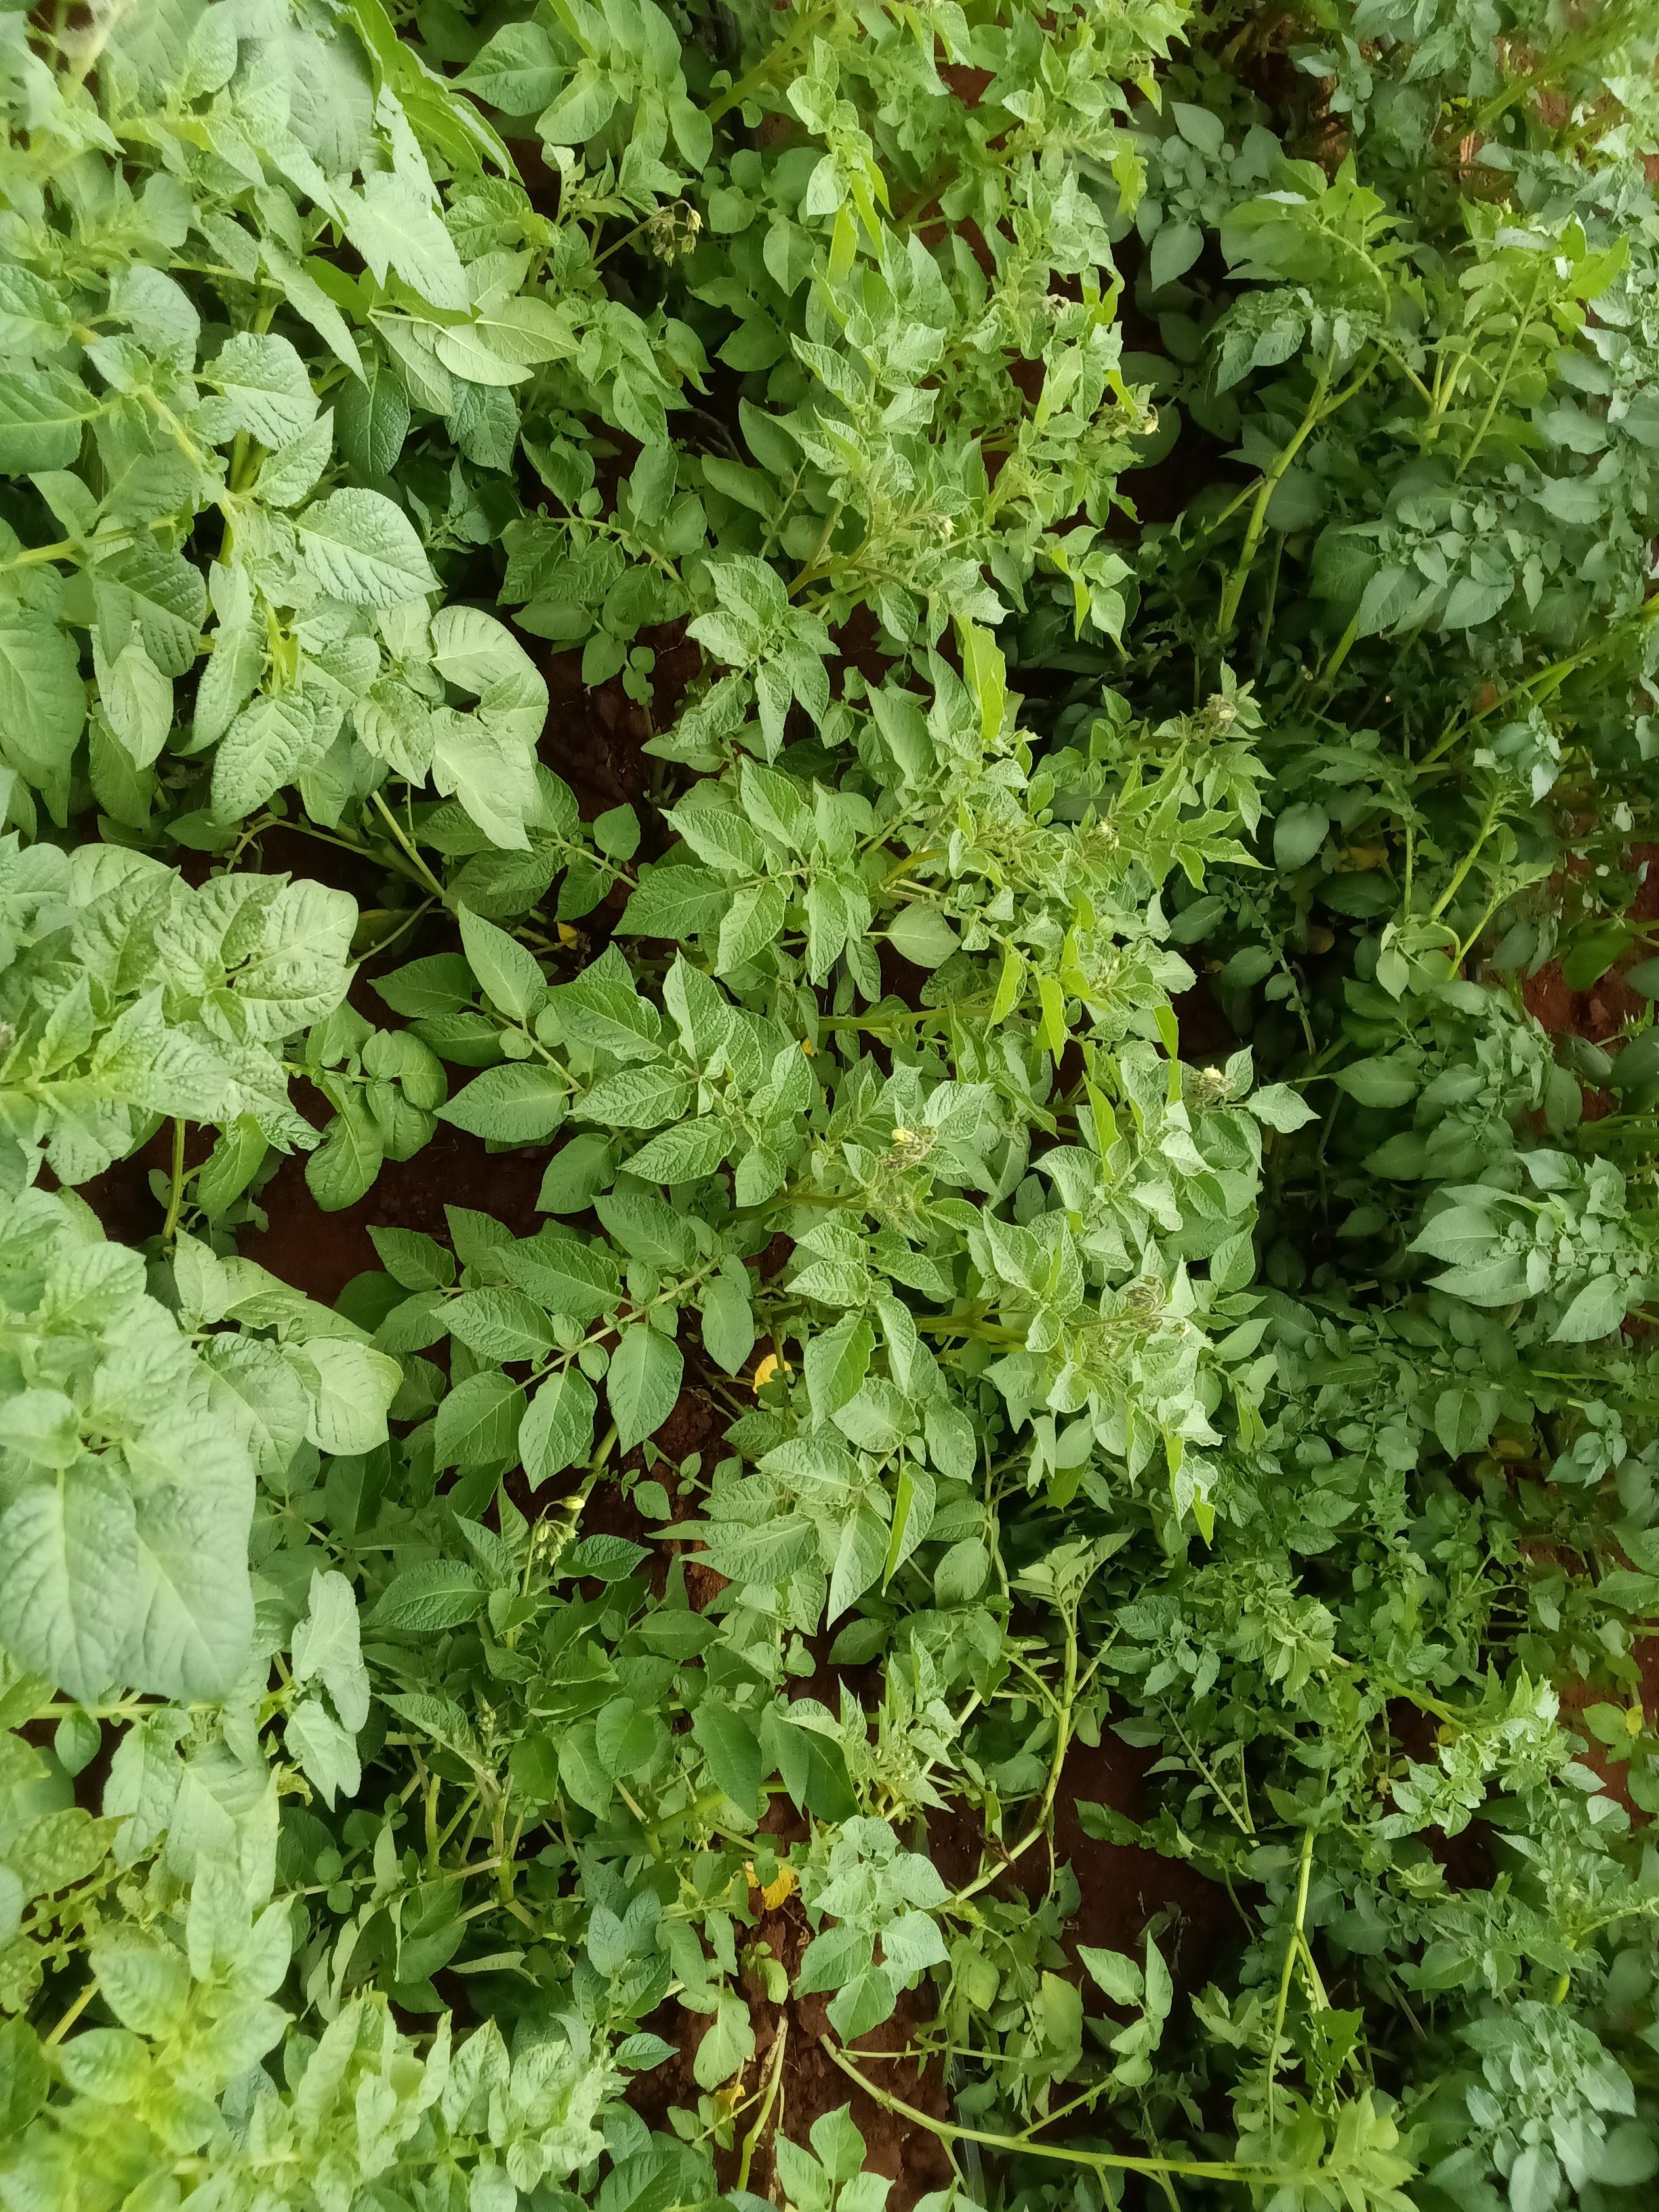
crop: potato
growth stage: vegetative
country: Kenya
